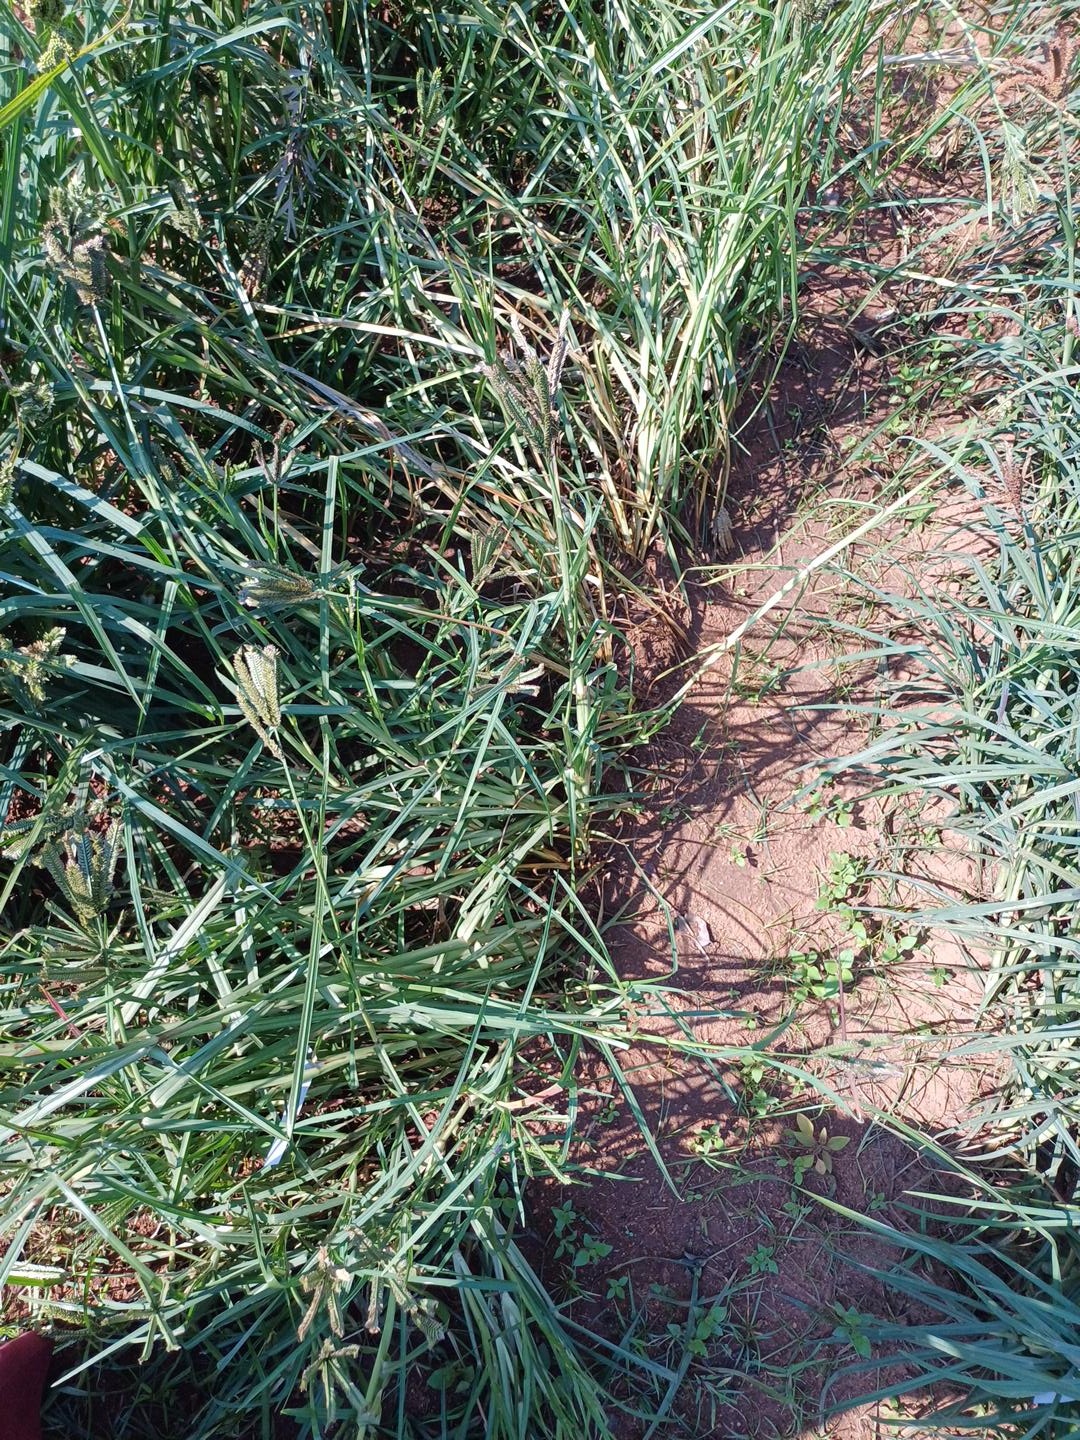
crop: finger millet
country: Kenya
